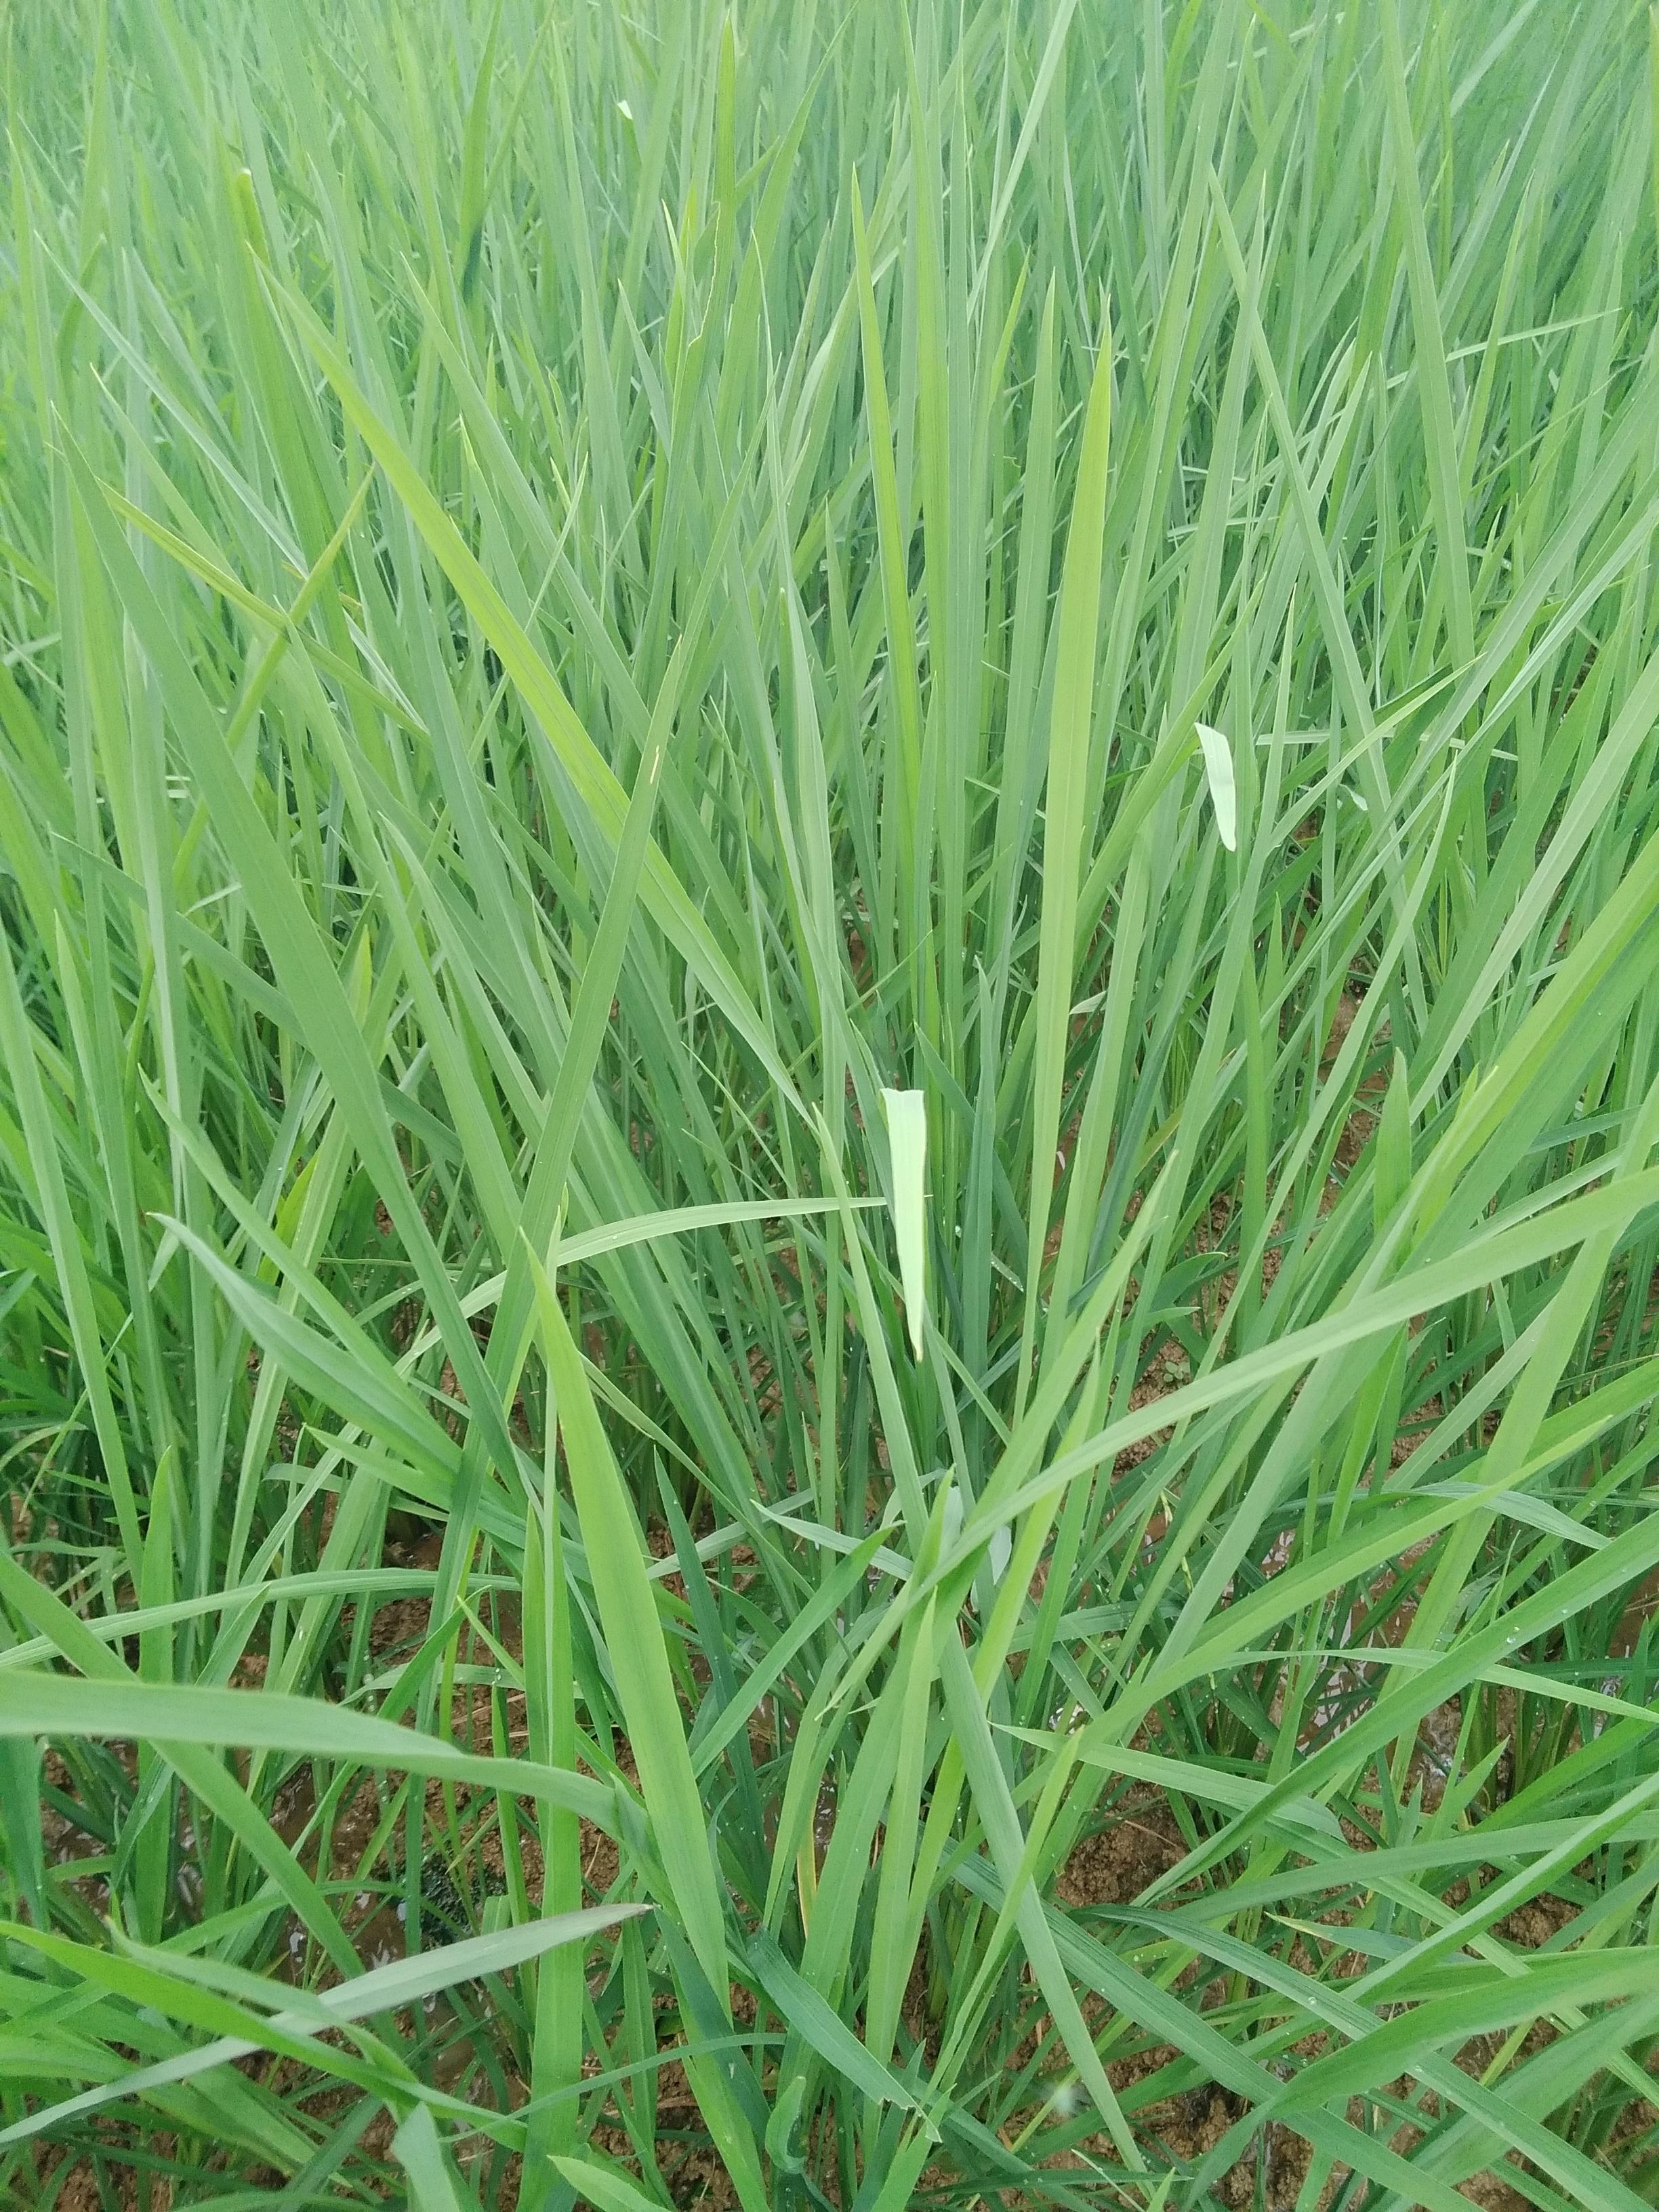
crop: rice
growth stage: vegetative
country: Nigeria
